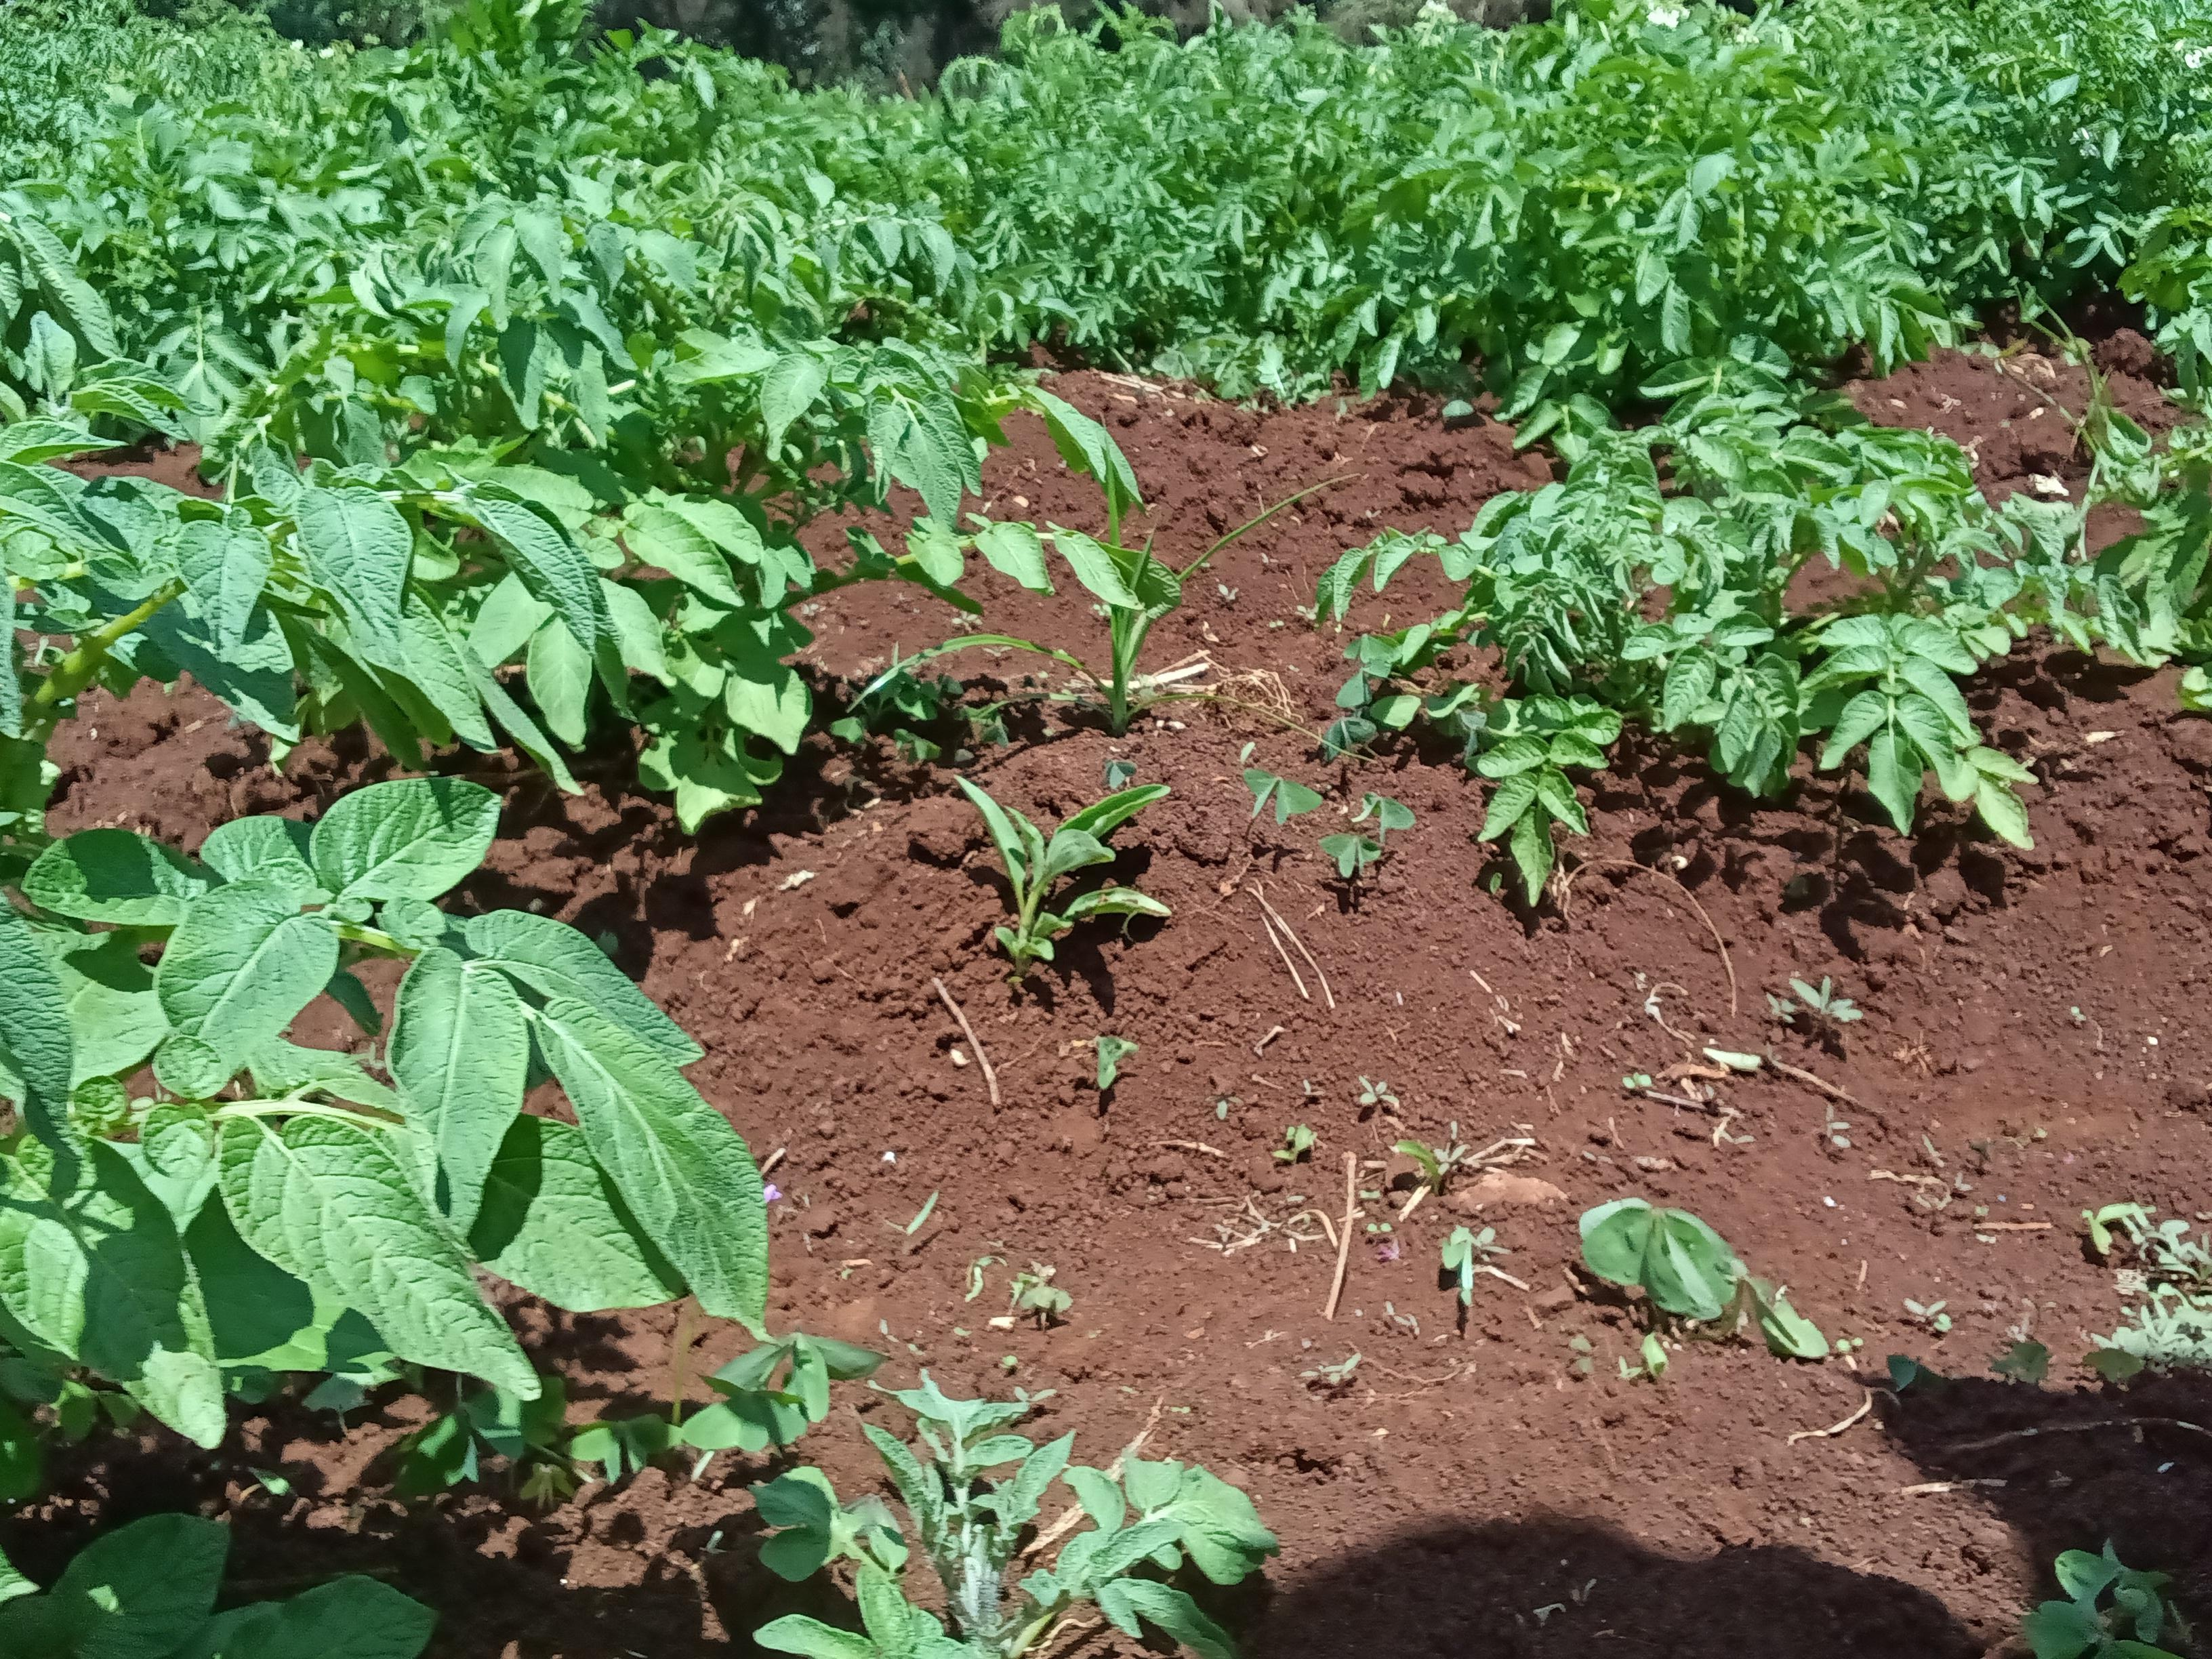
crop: potato
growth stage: vegetative
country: Kenya
